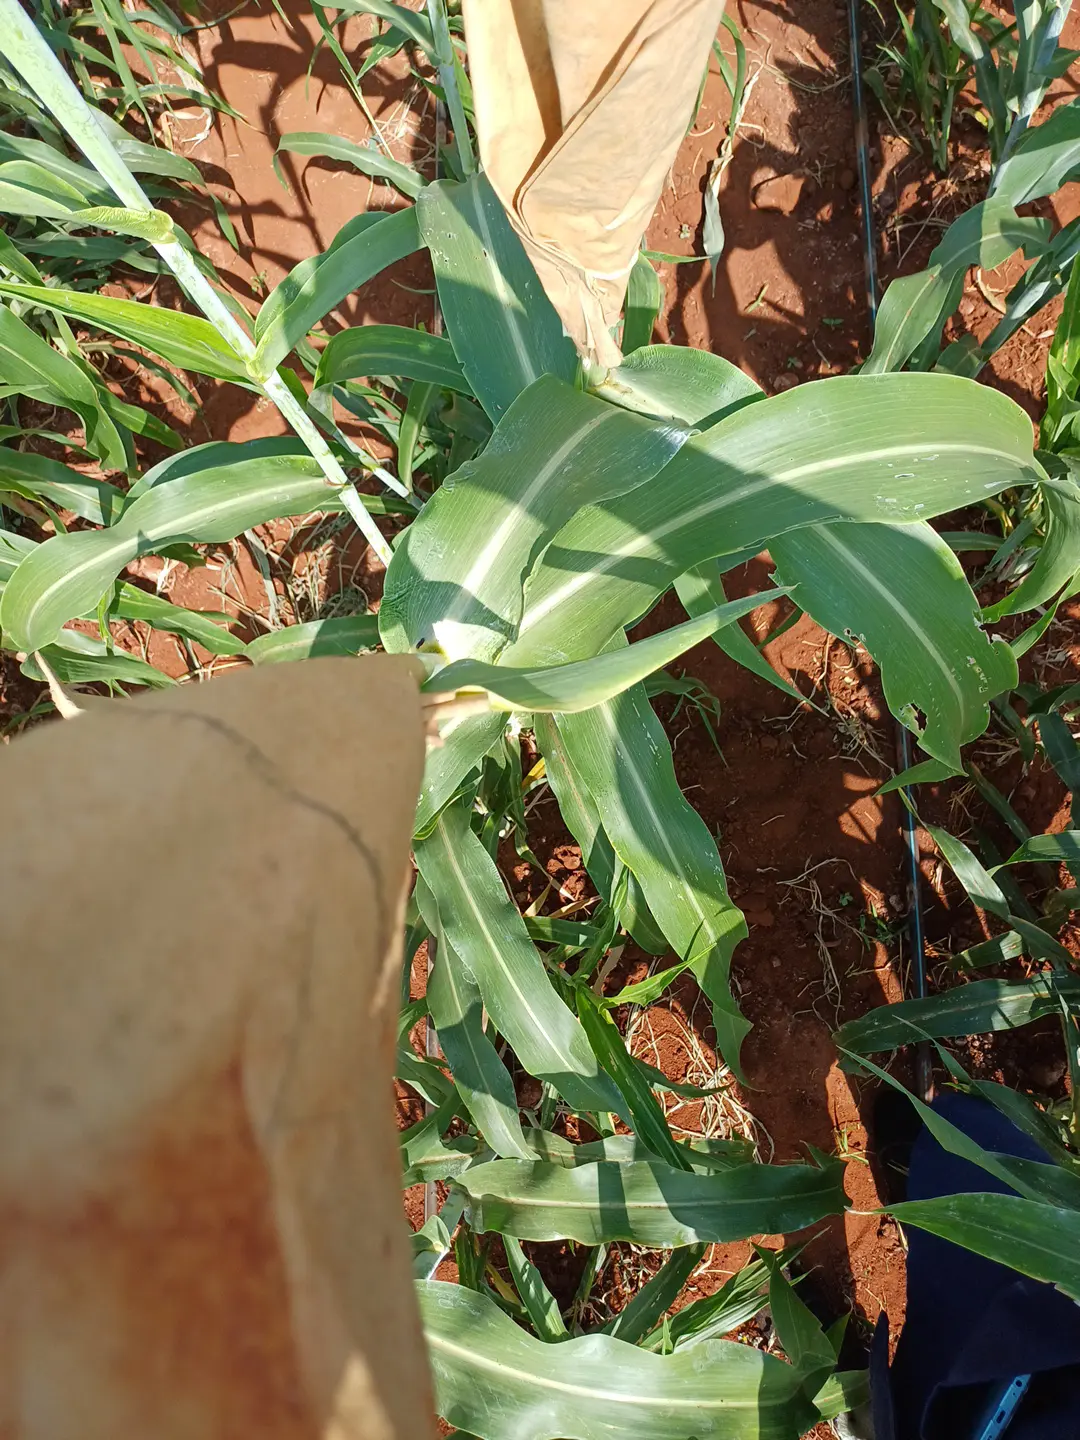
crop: sorghum
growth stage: heading tuber
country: Kenya
